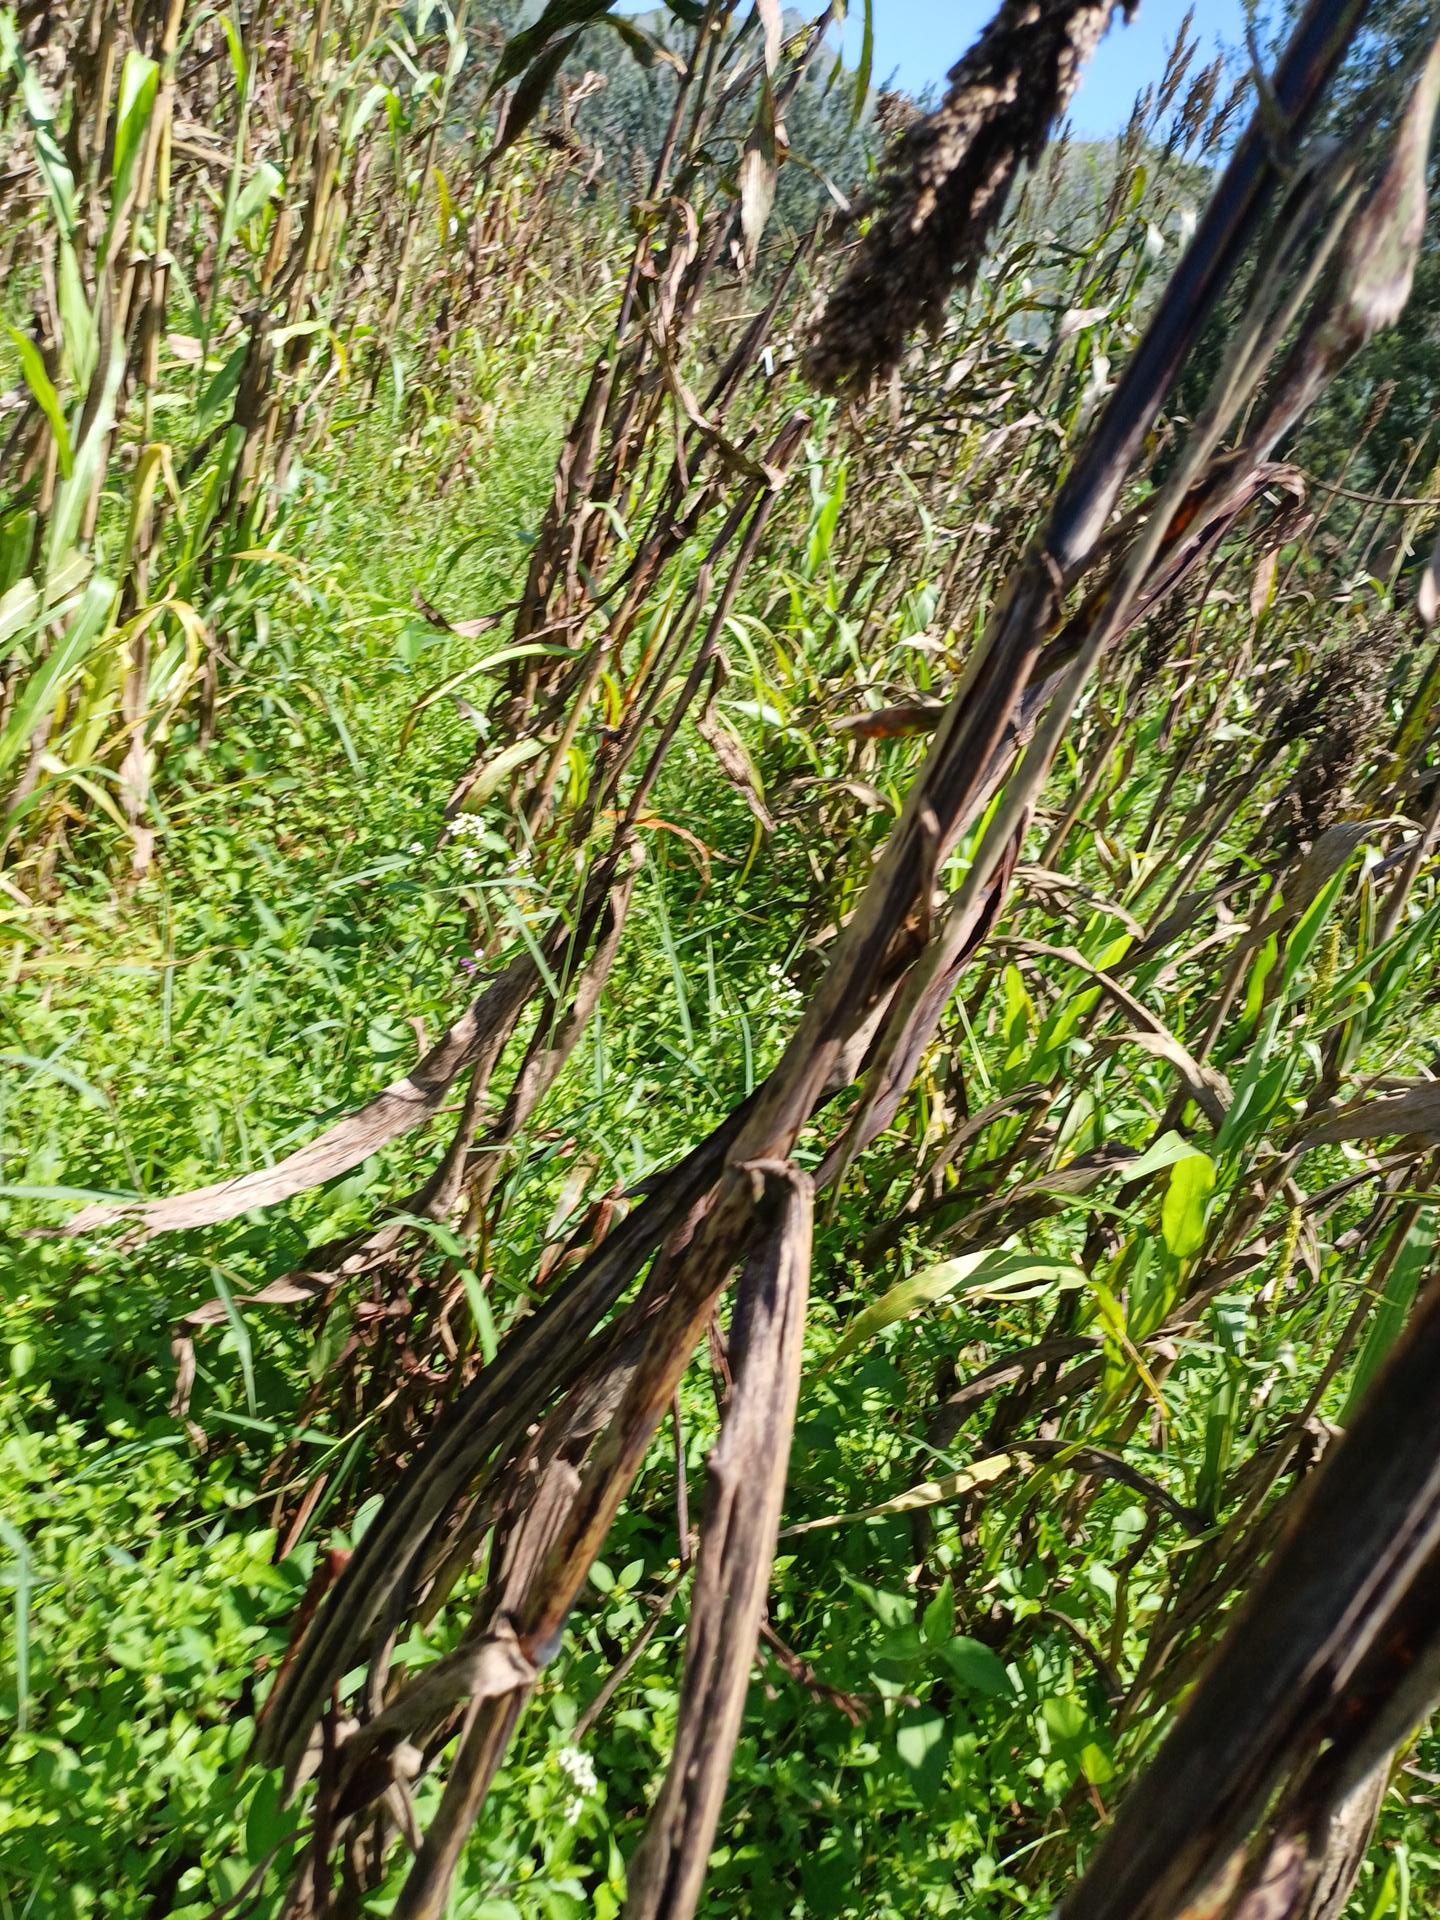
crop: sorghum
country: Kenya
